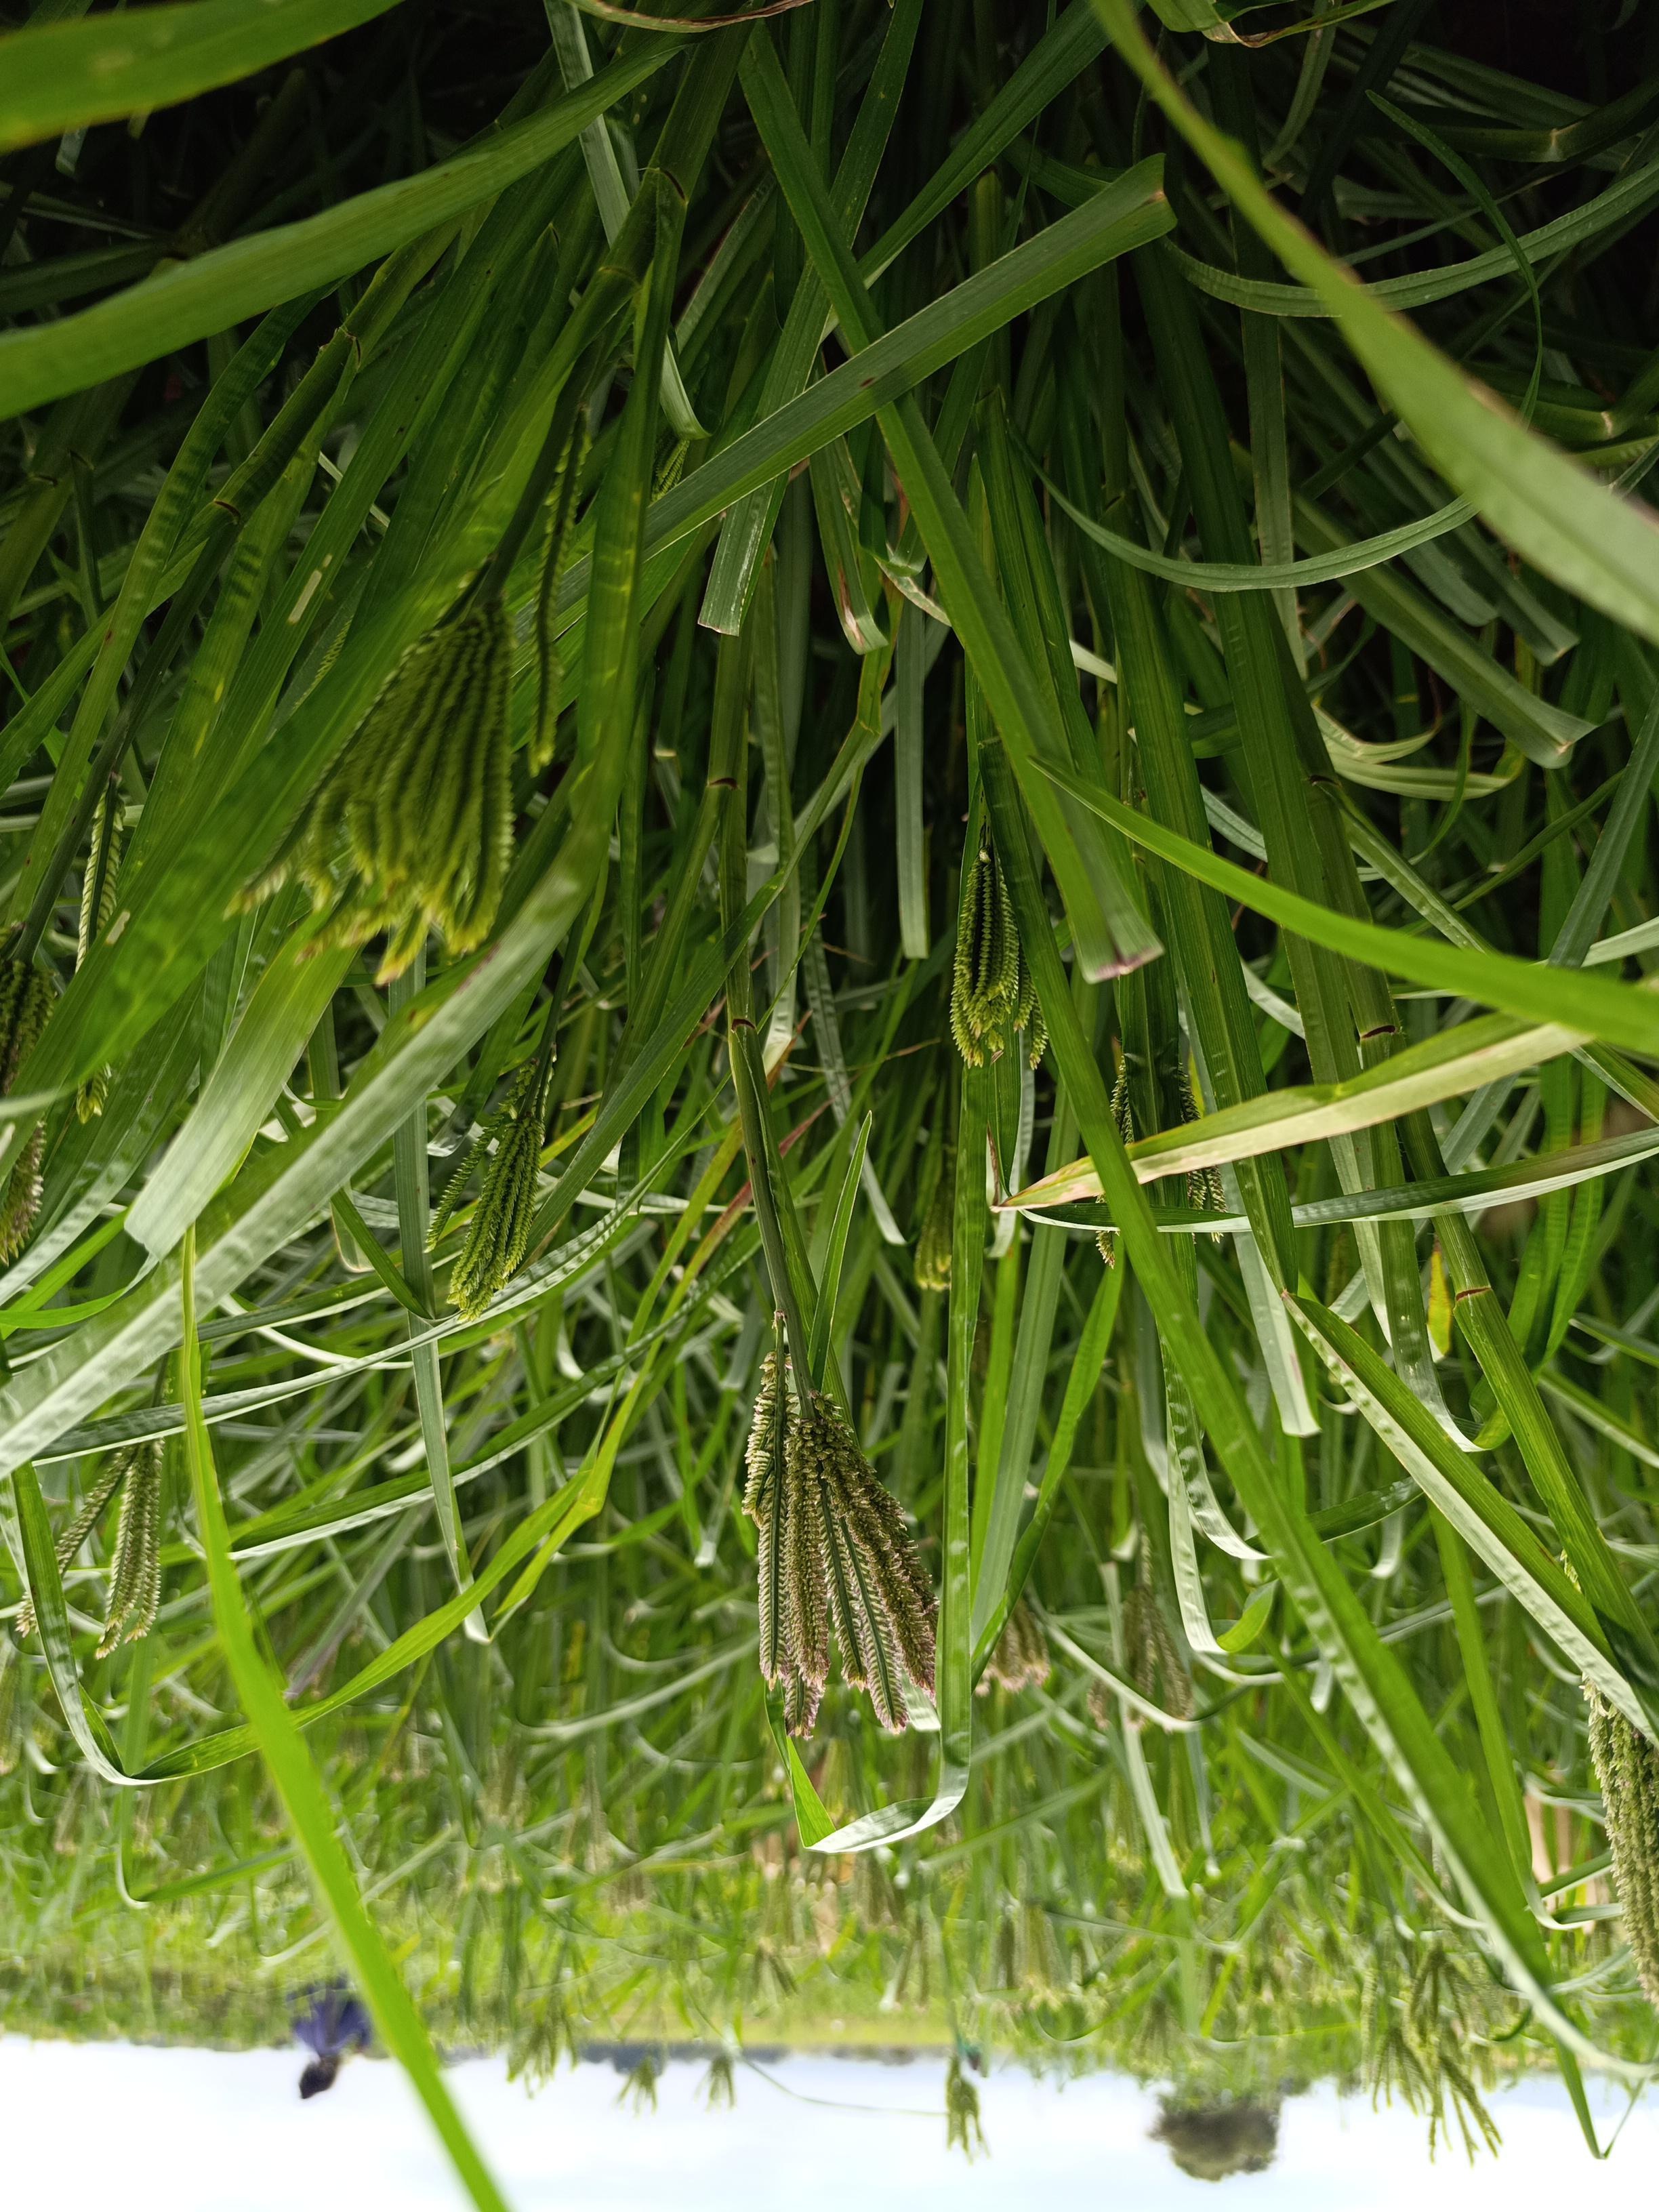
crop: finger millet
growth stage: flowering
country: Kenya
